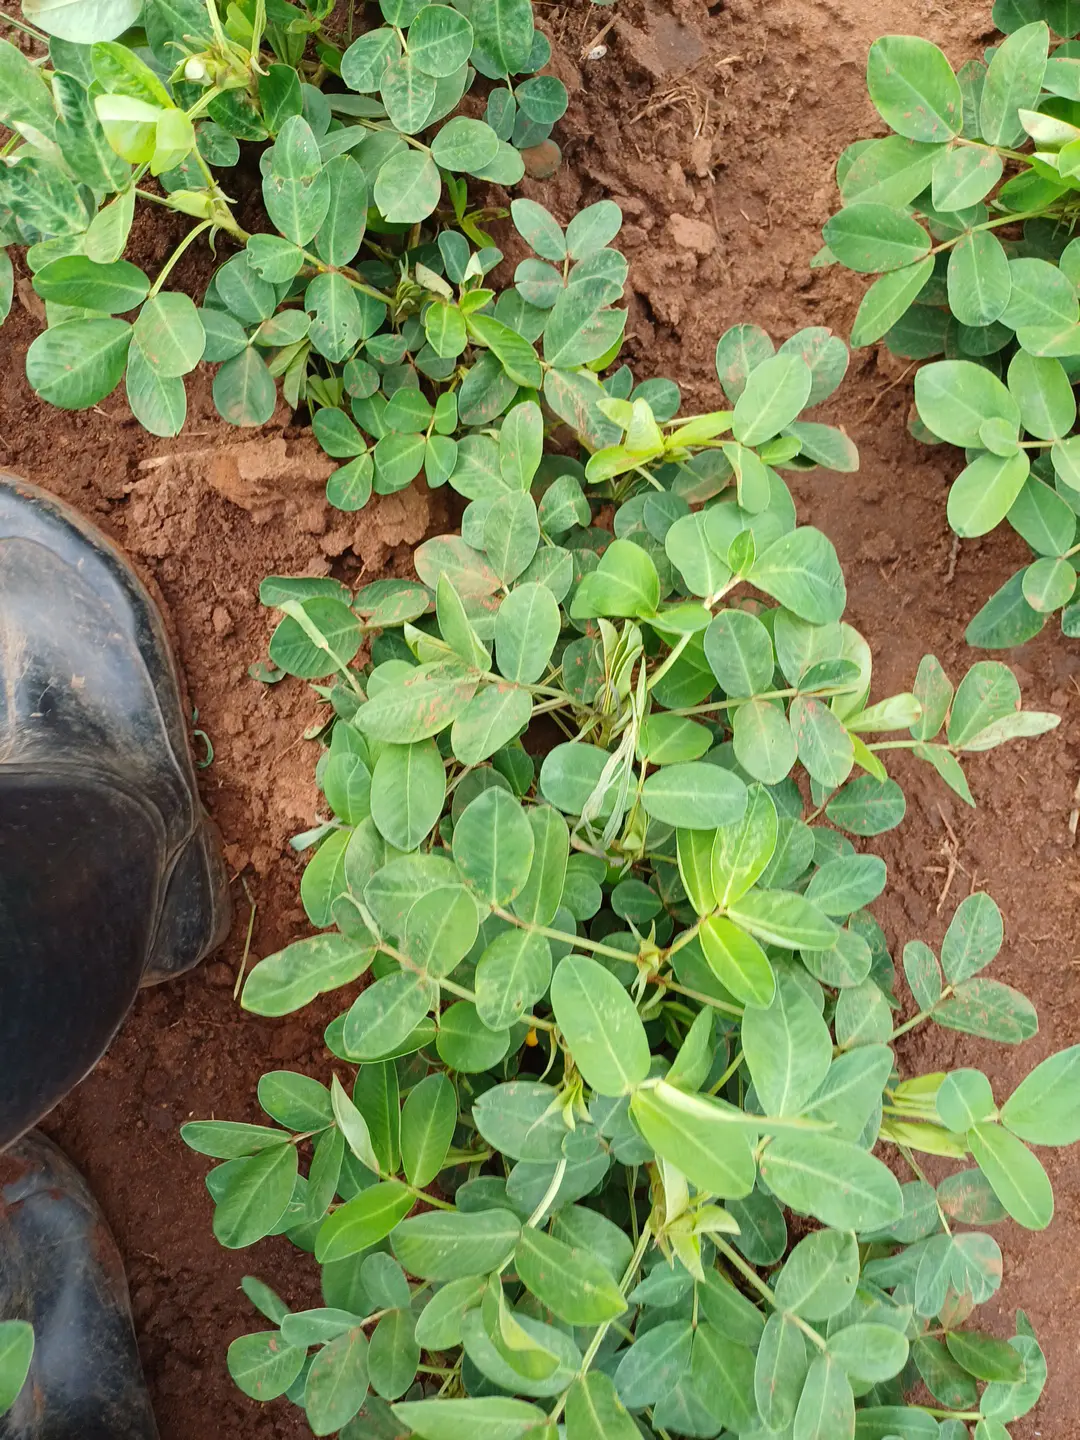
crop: groundnut
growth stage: flowering
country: Kenya
